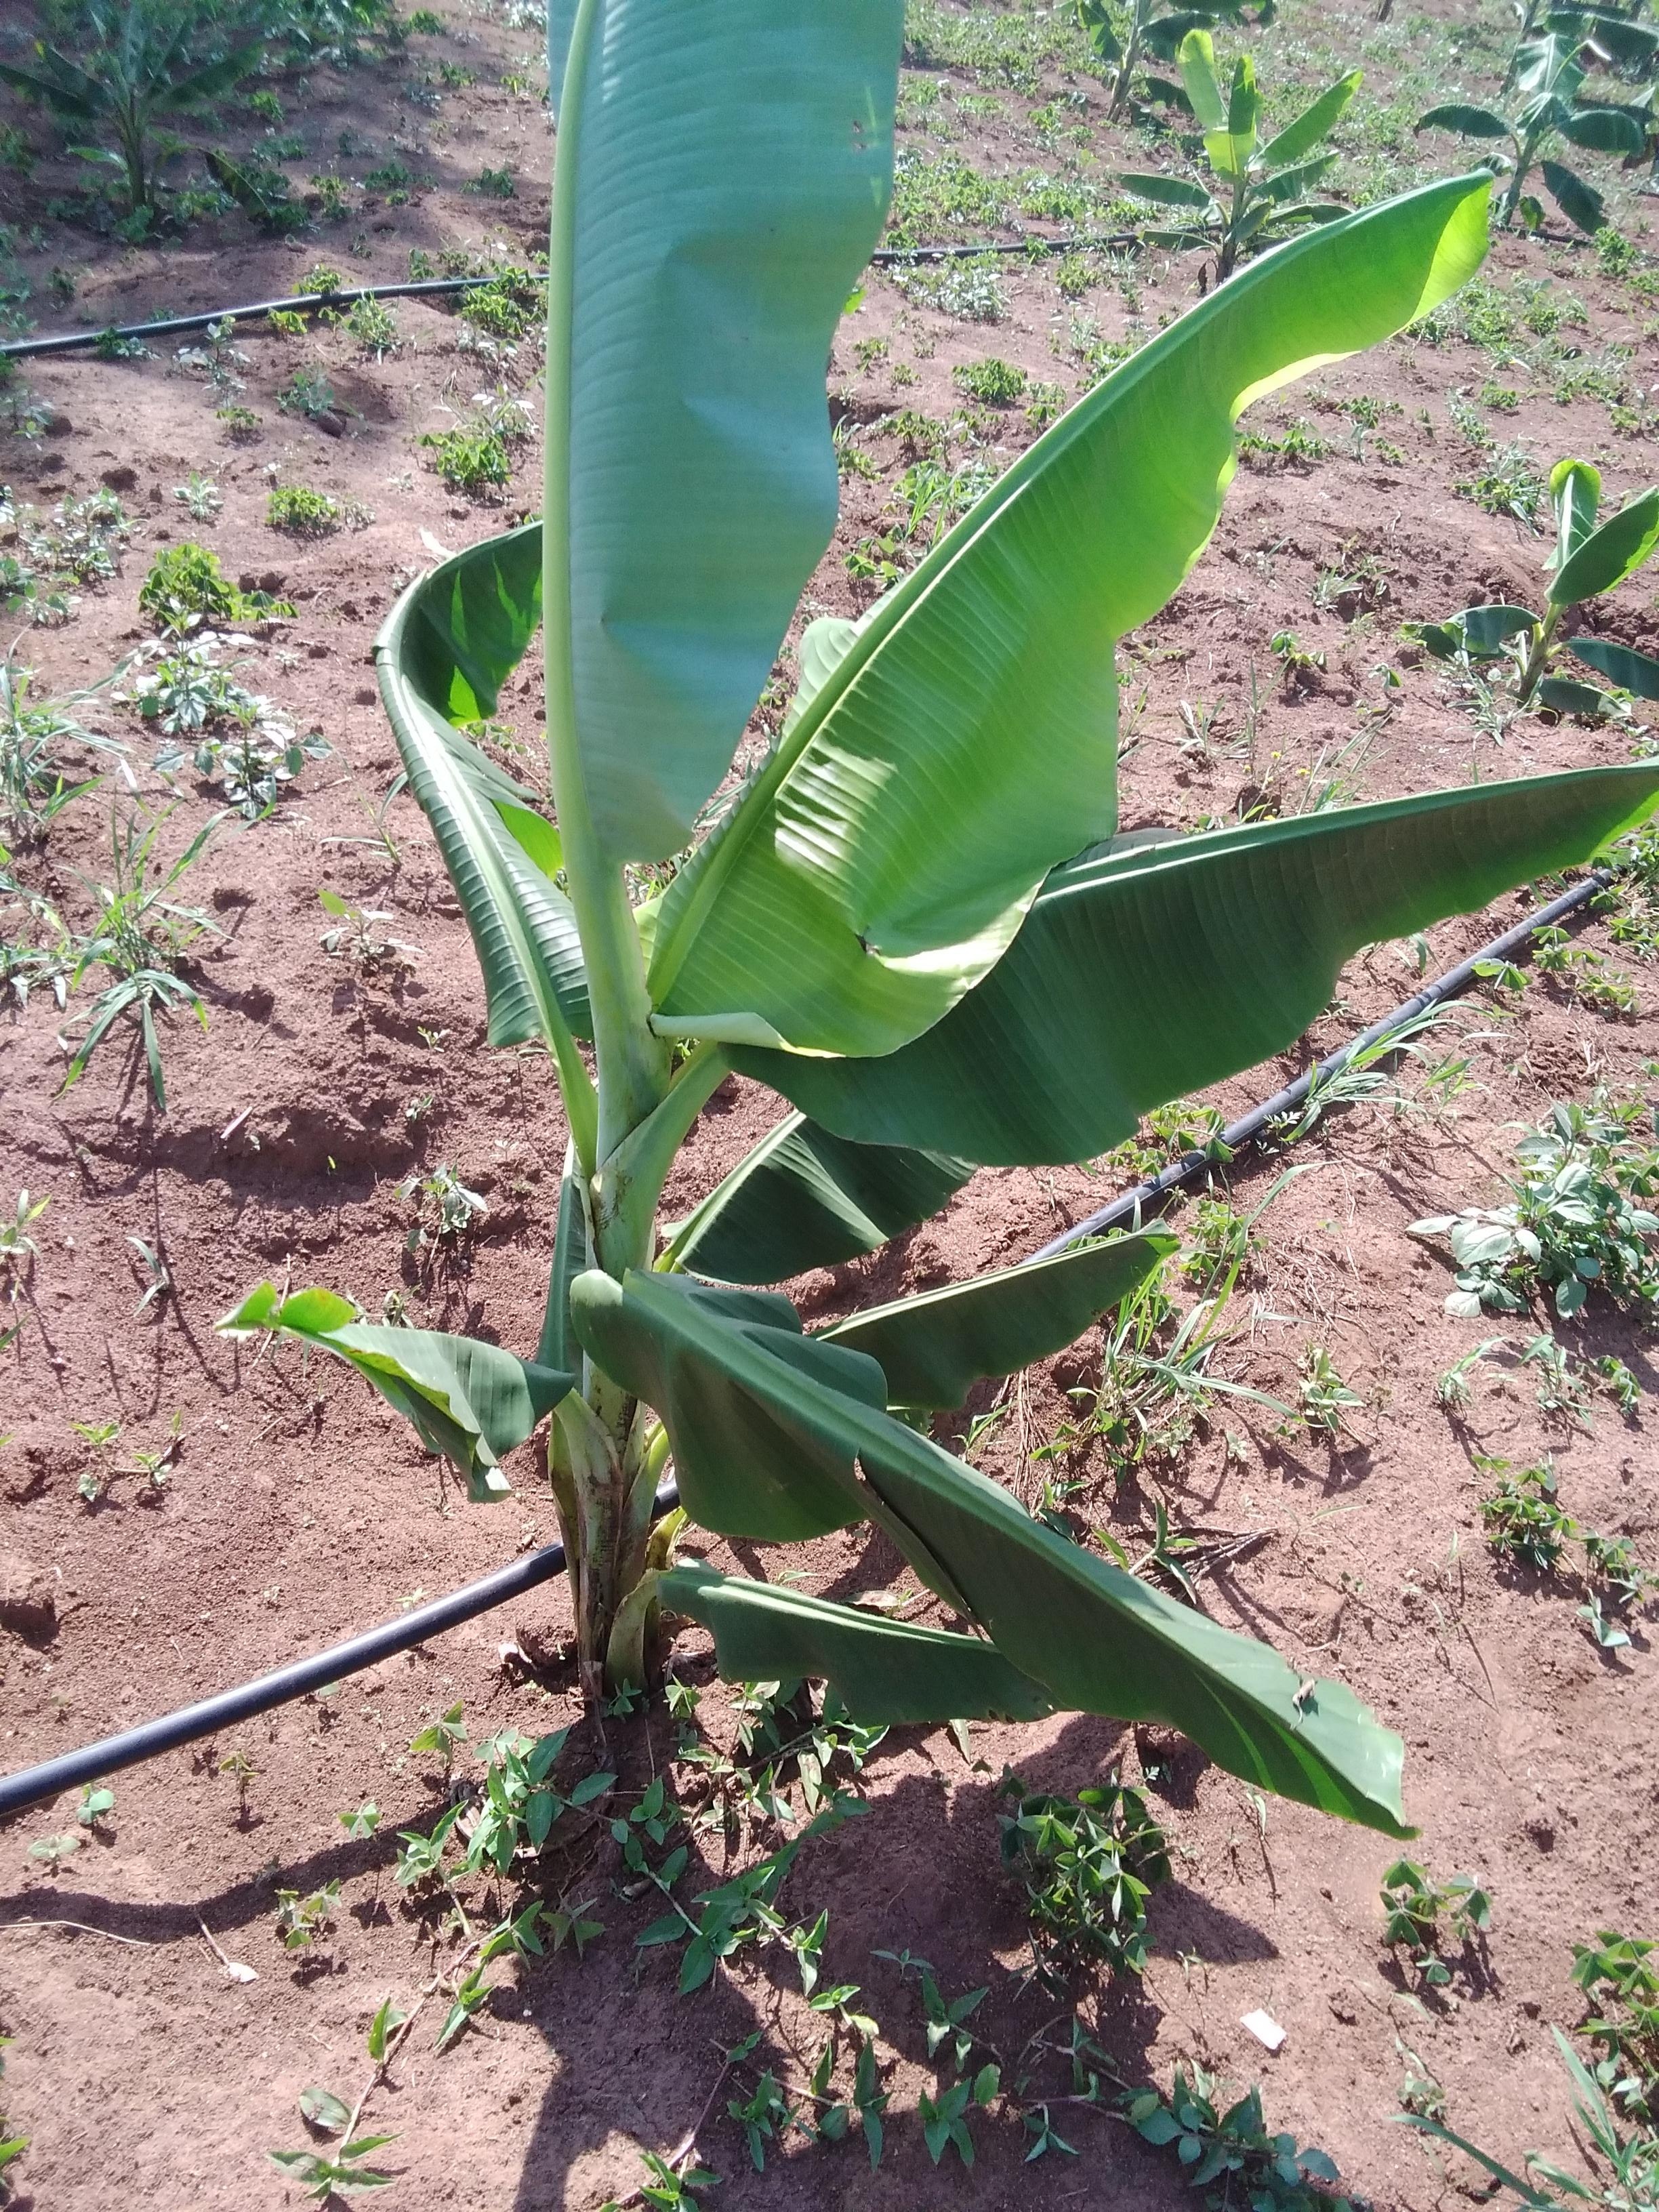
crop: banana
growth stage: vegetative
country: Uganda
